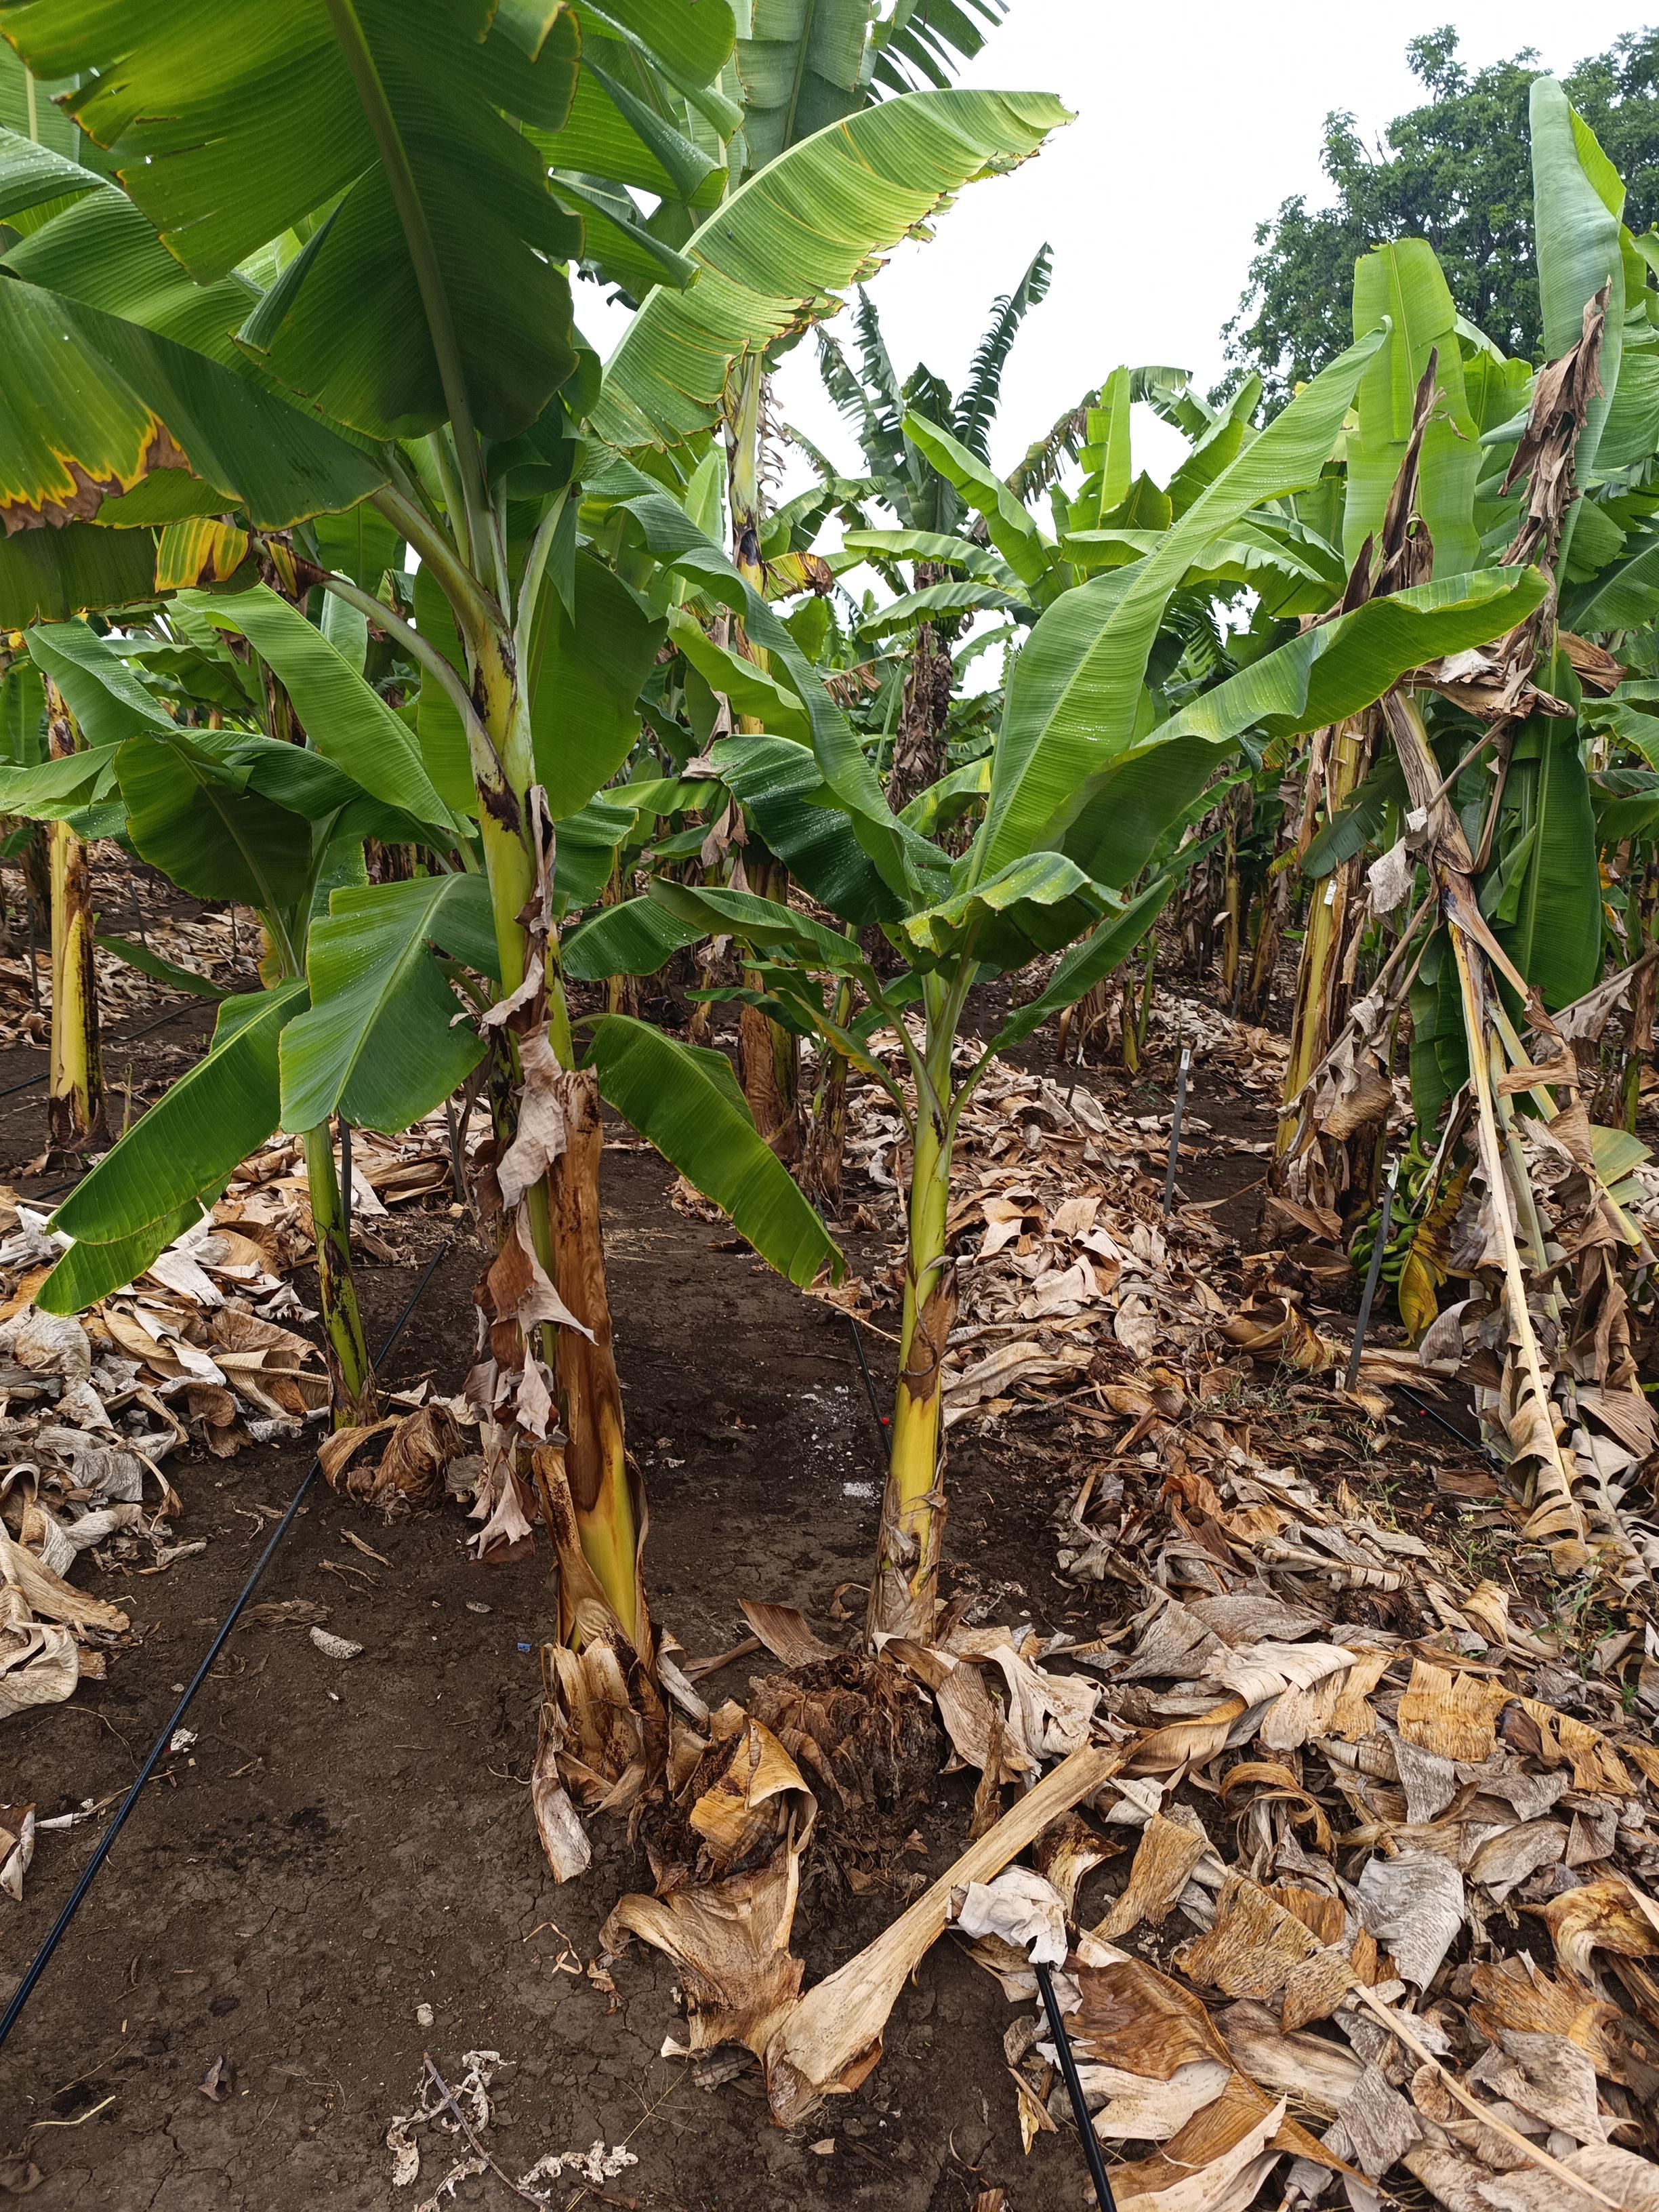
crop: banana
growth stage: vegetative
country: Tanzania
